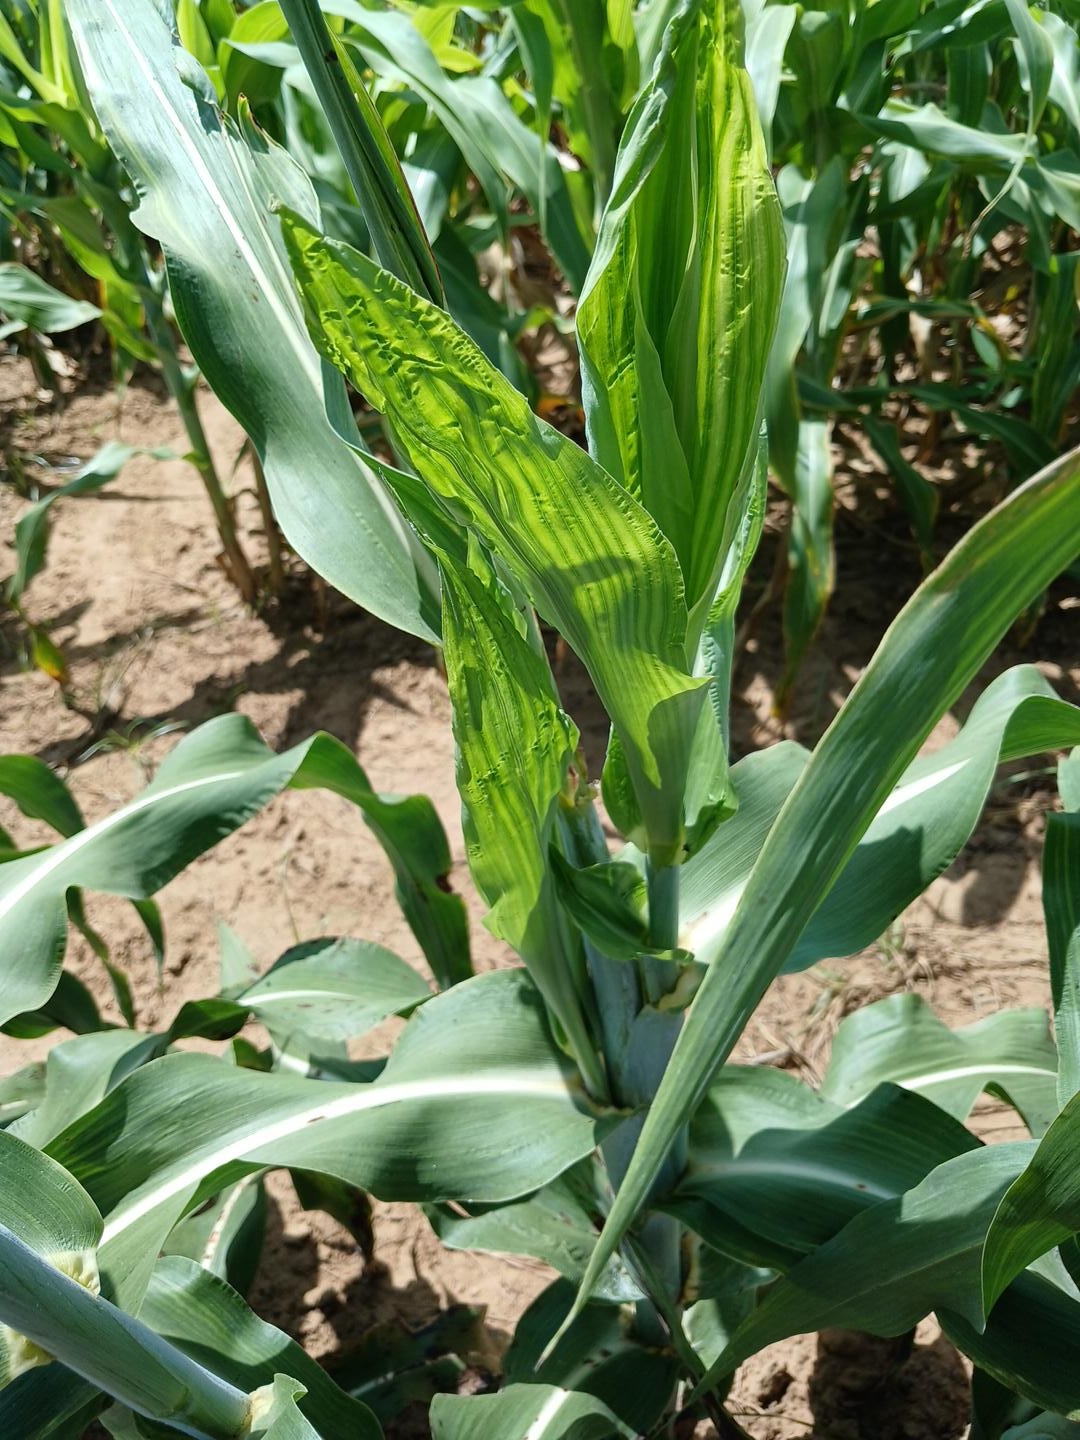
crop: sorghum
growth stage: vegetative
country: Senegal
